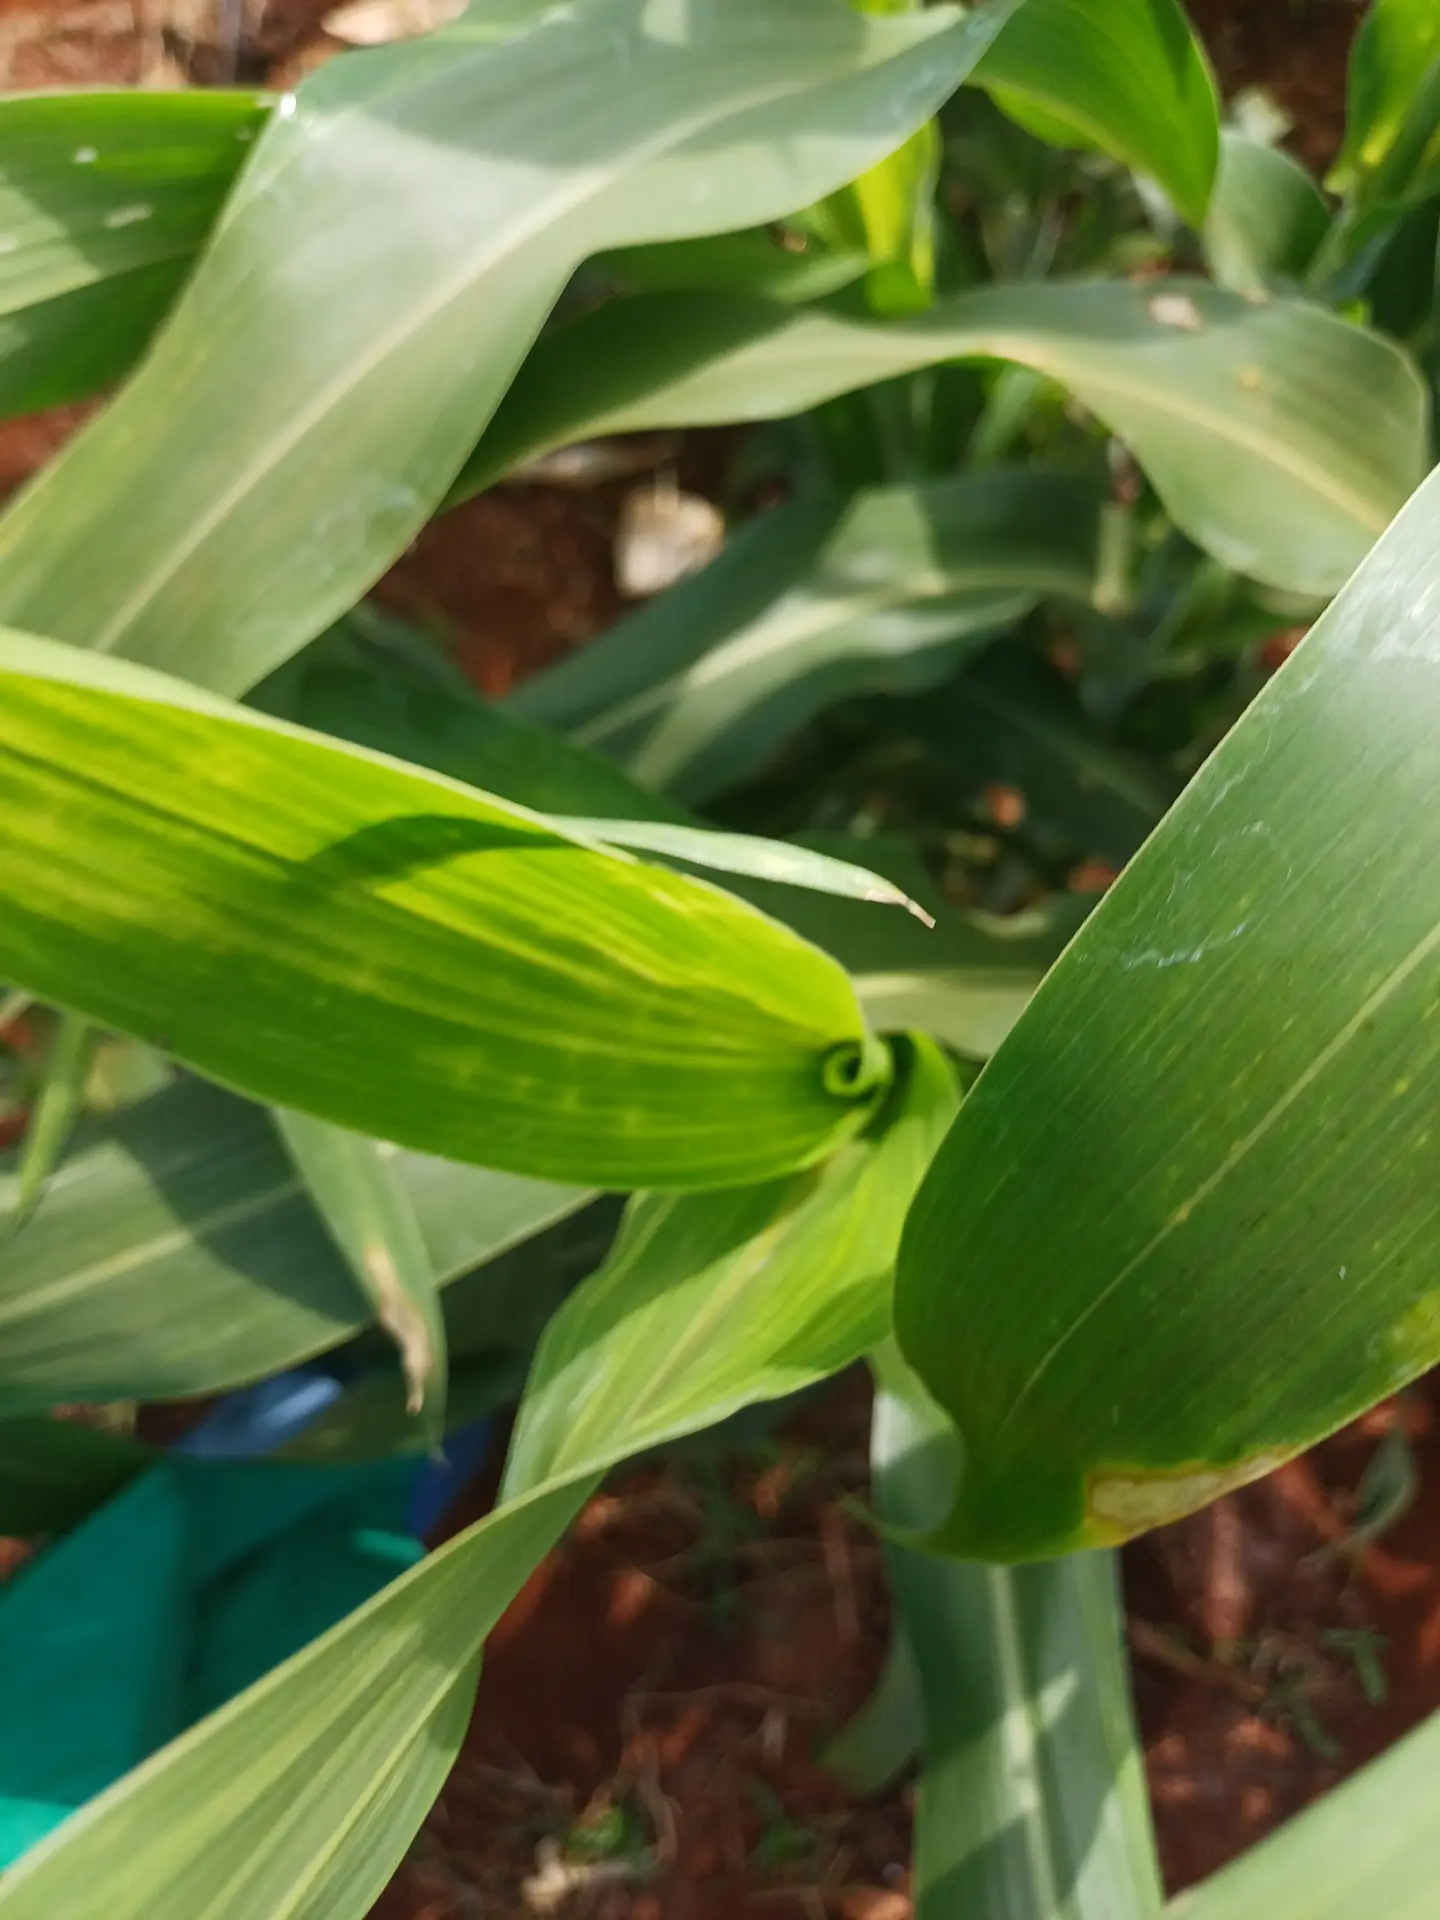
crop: sorghum
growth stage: heading tuber
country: Kenya
